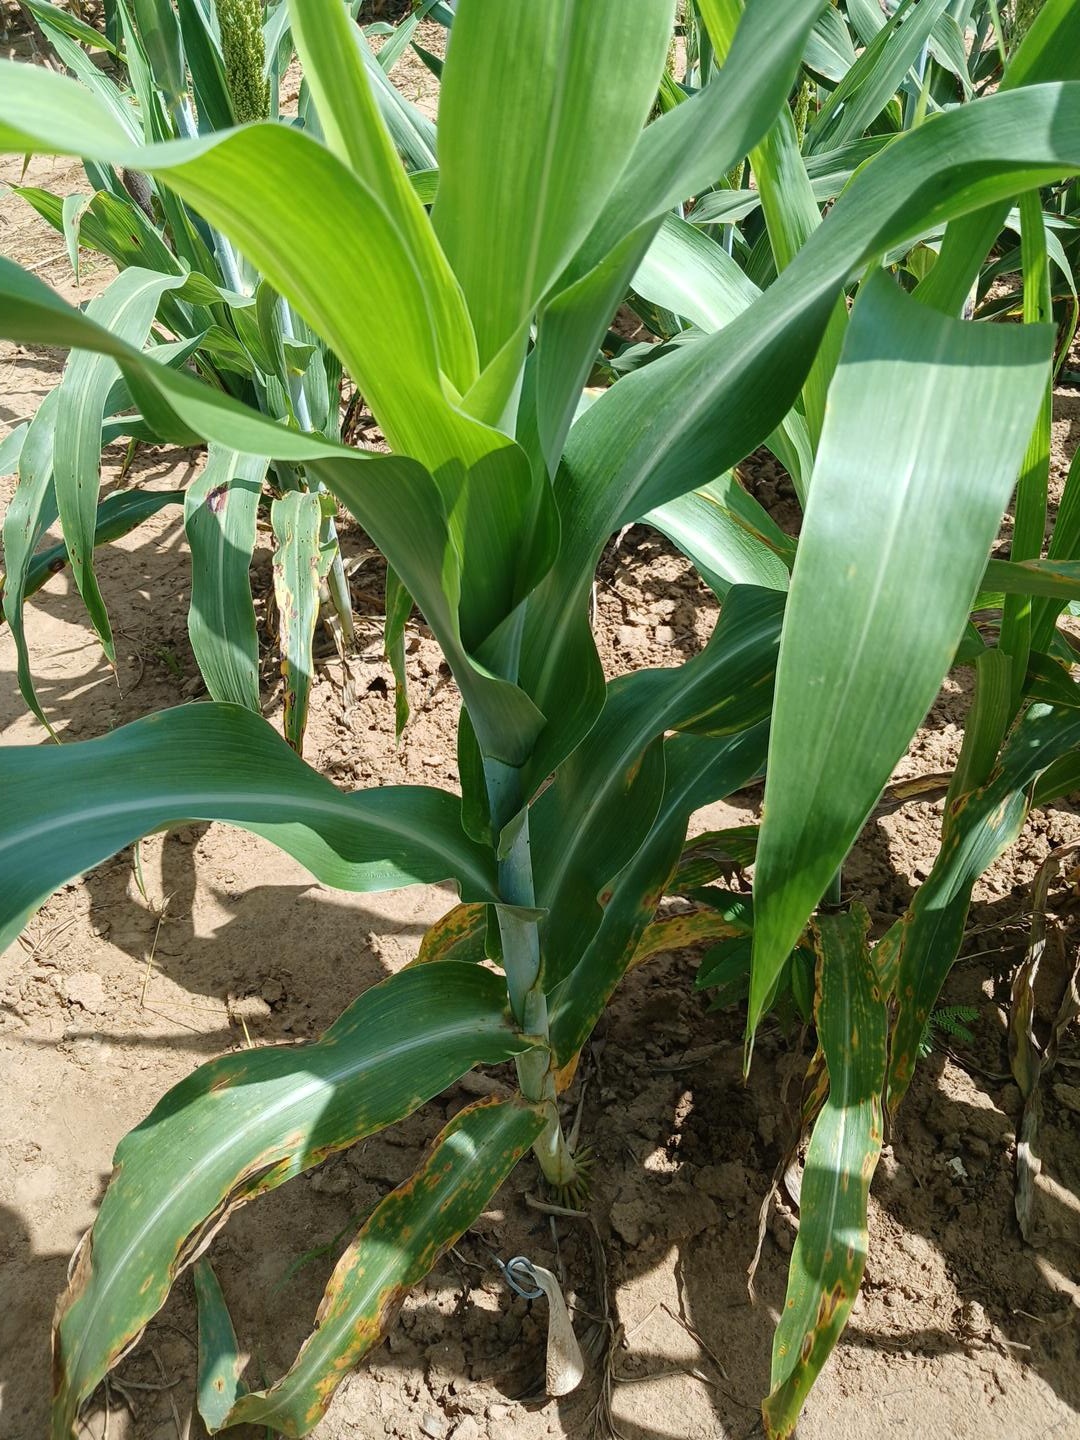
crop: sorghum
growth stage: vegetative
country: Senegal
